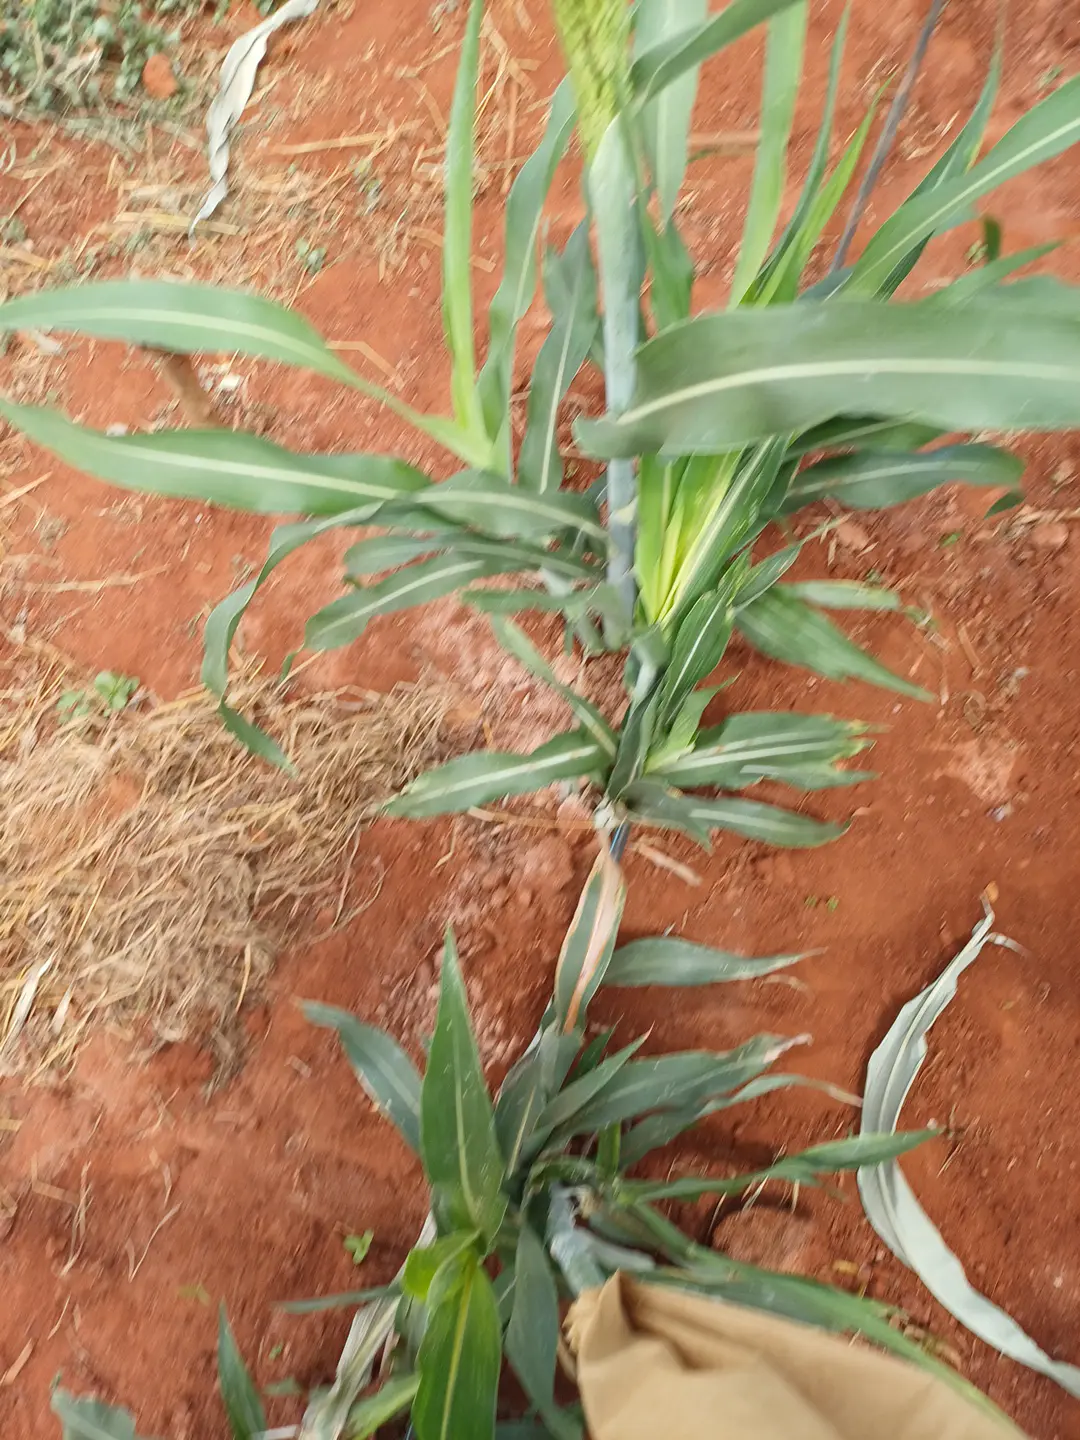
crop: sorghum
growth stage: heading tuber
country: Kenya
